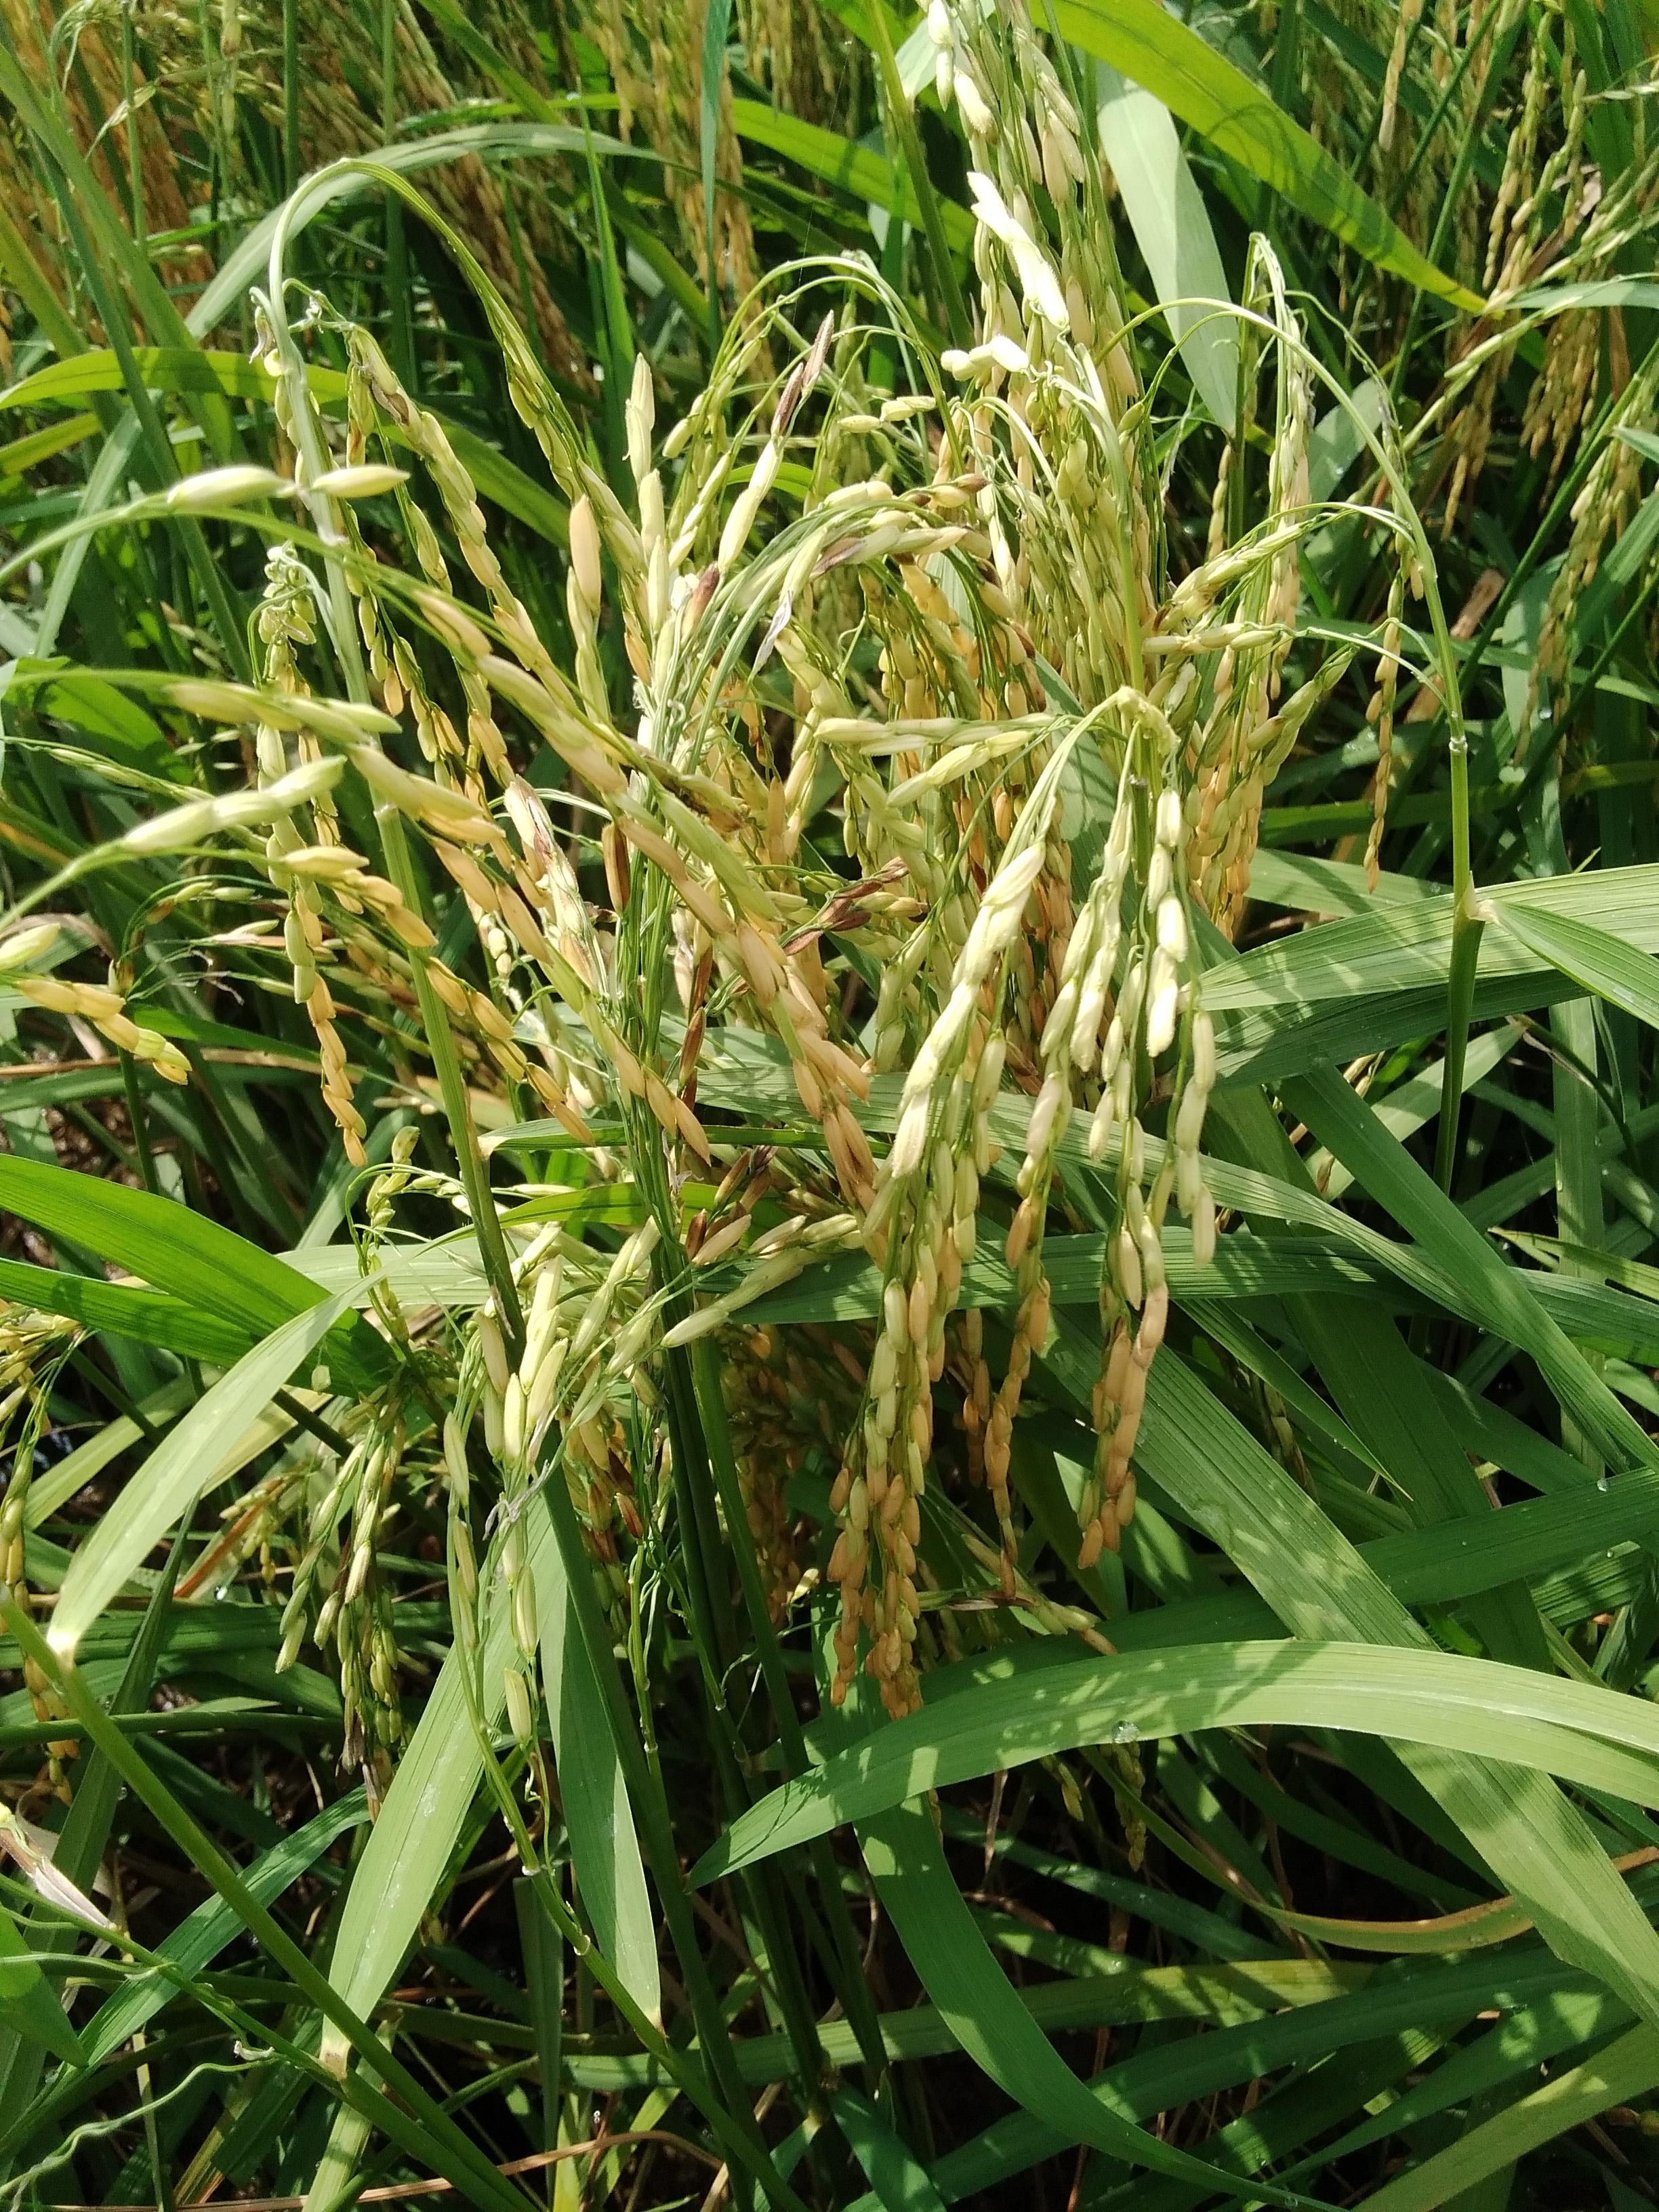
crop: rice
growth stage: ripening
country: Nigeria
